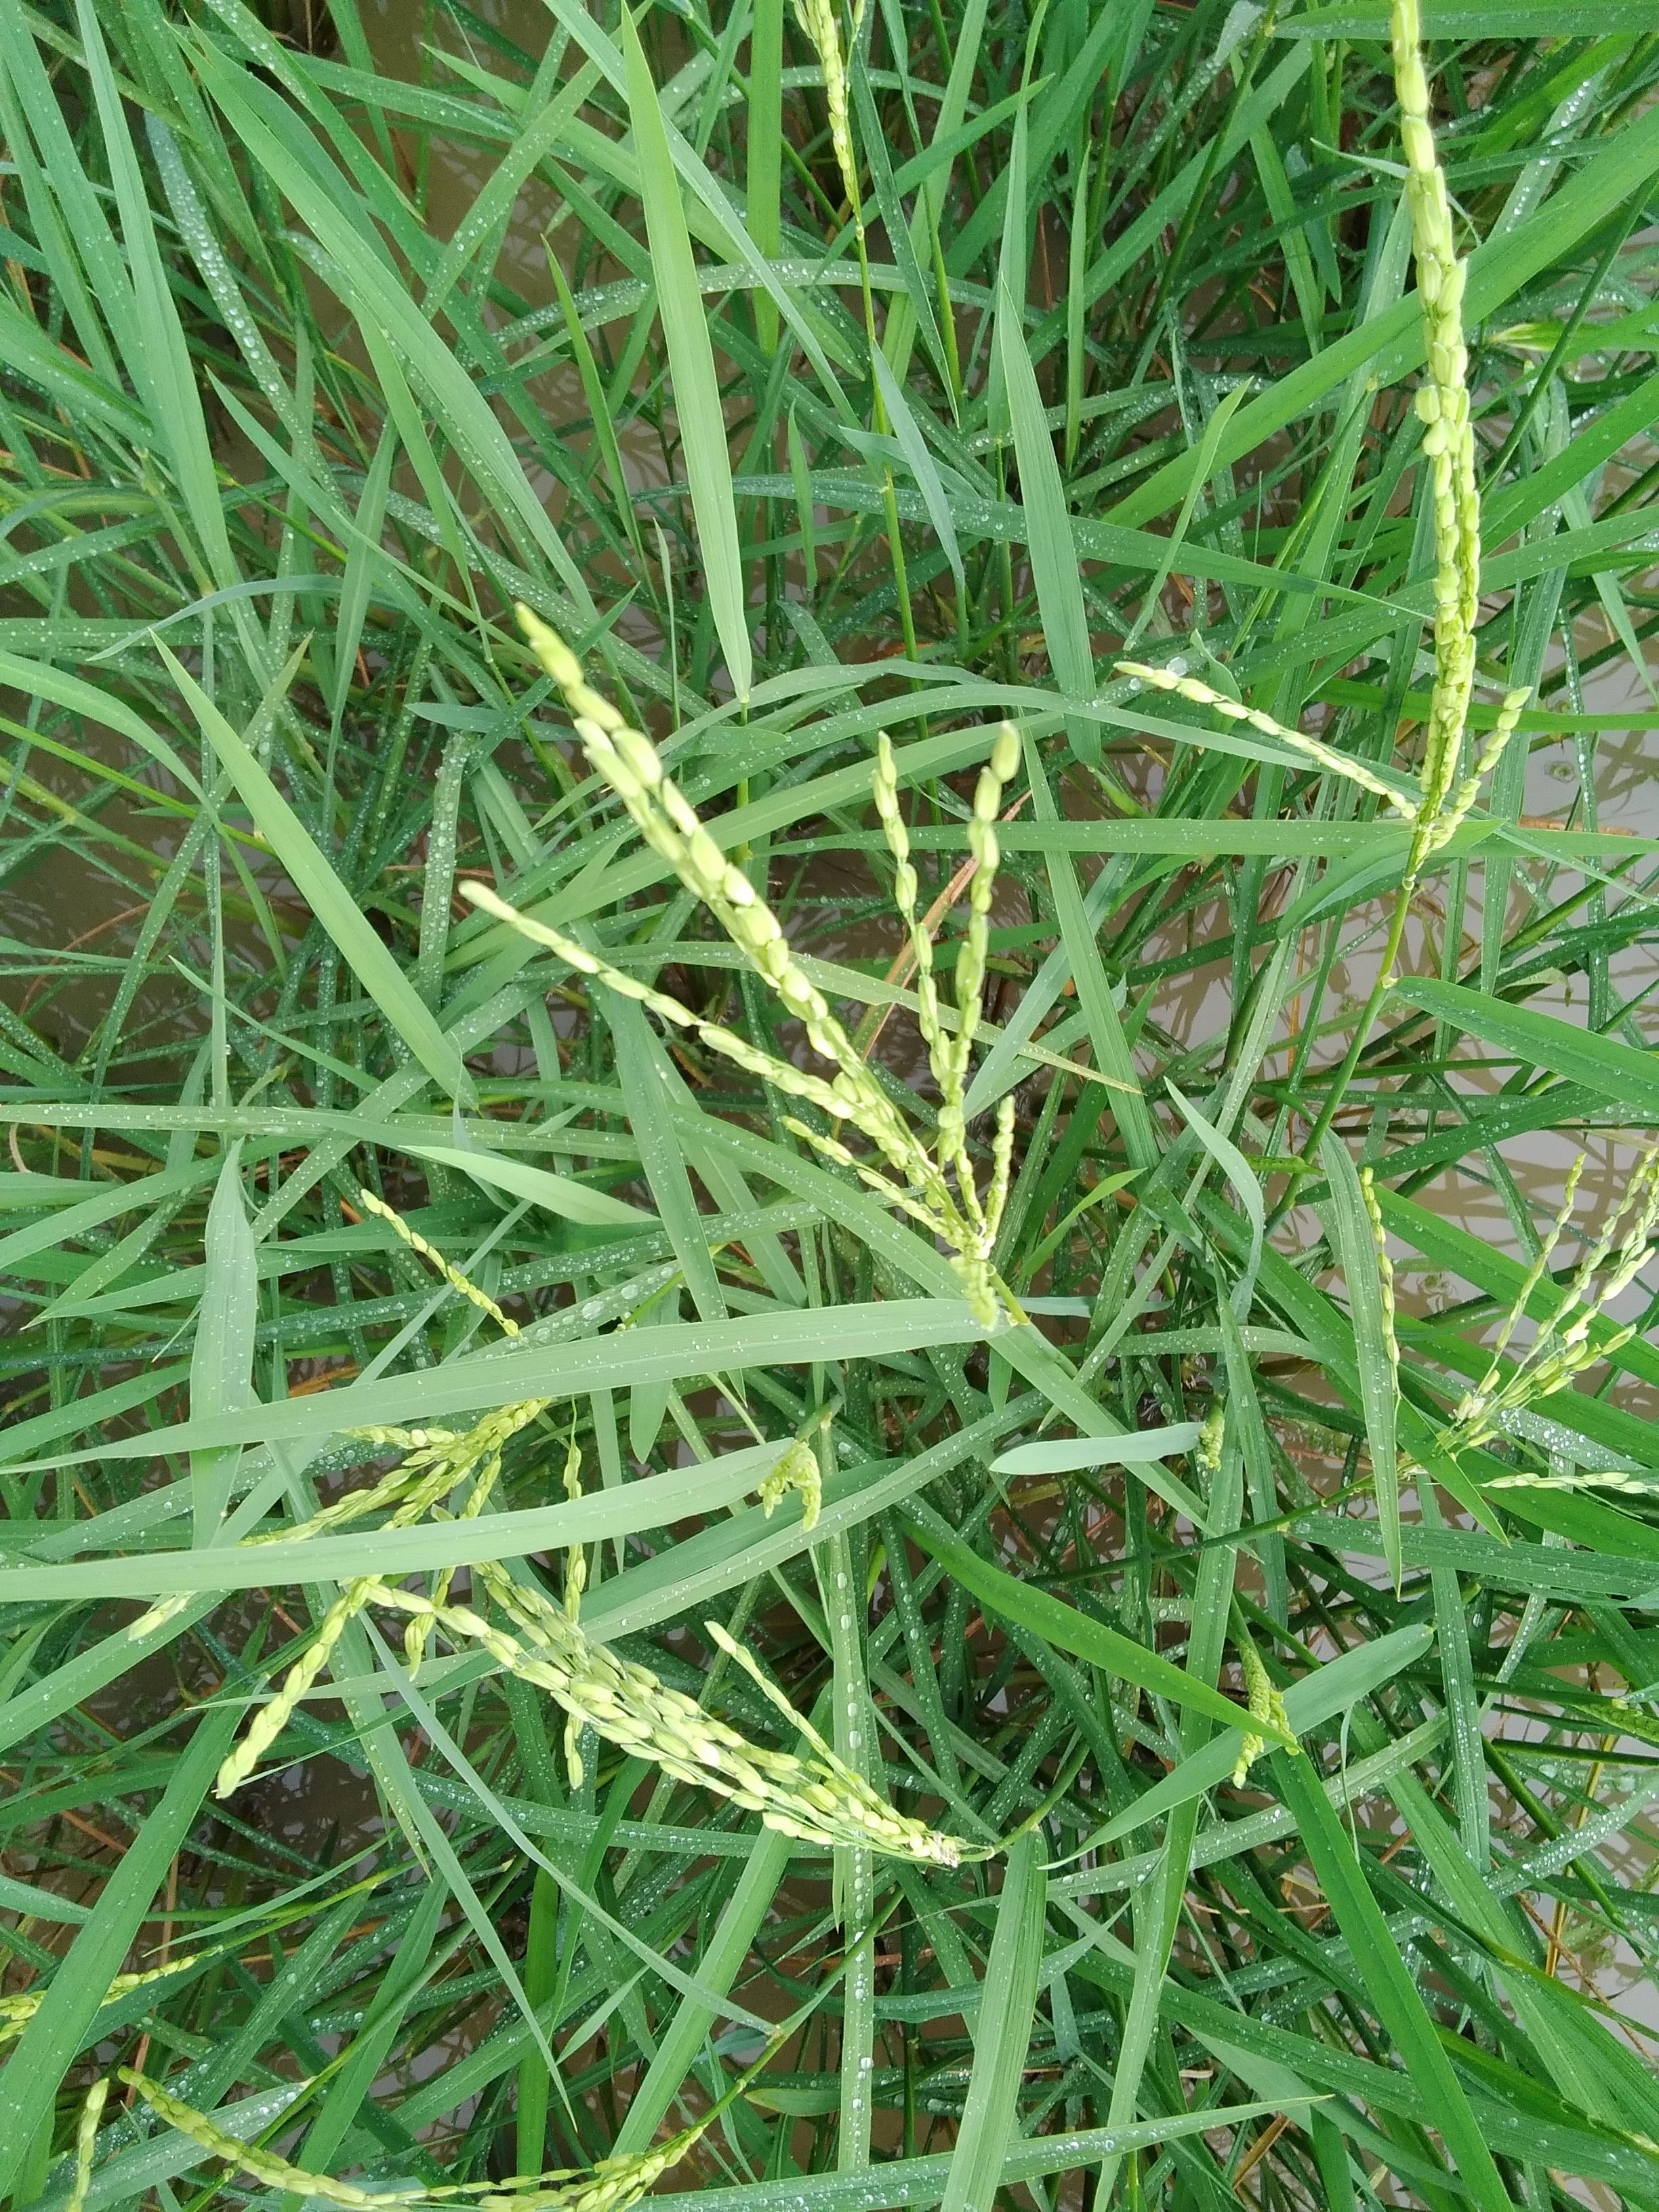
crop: rice
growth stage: flowering
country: Nigeria
